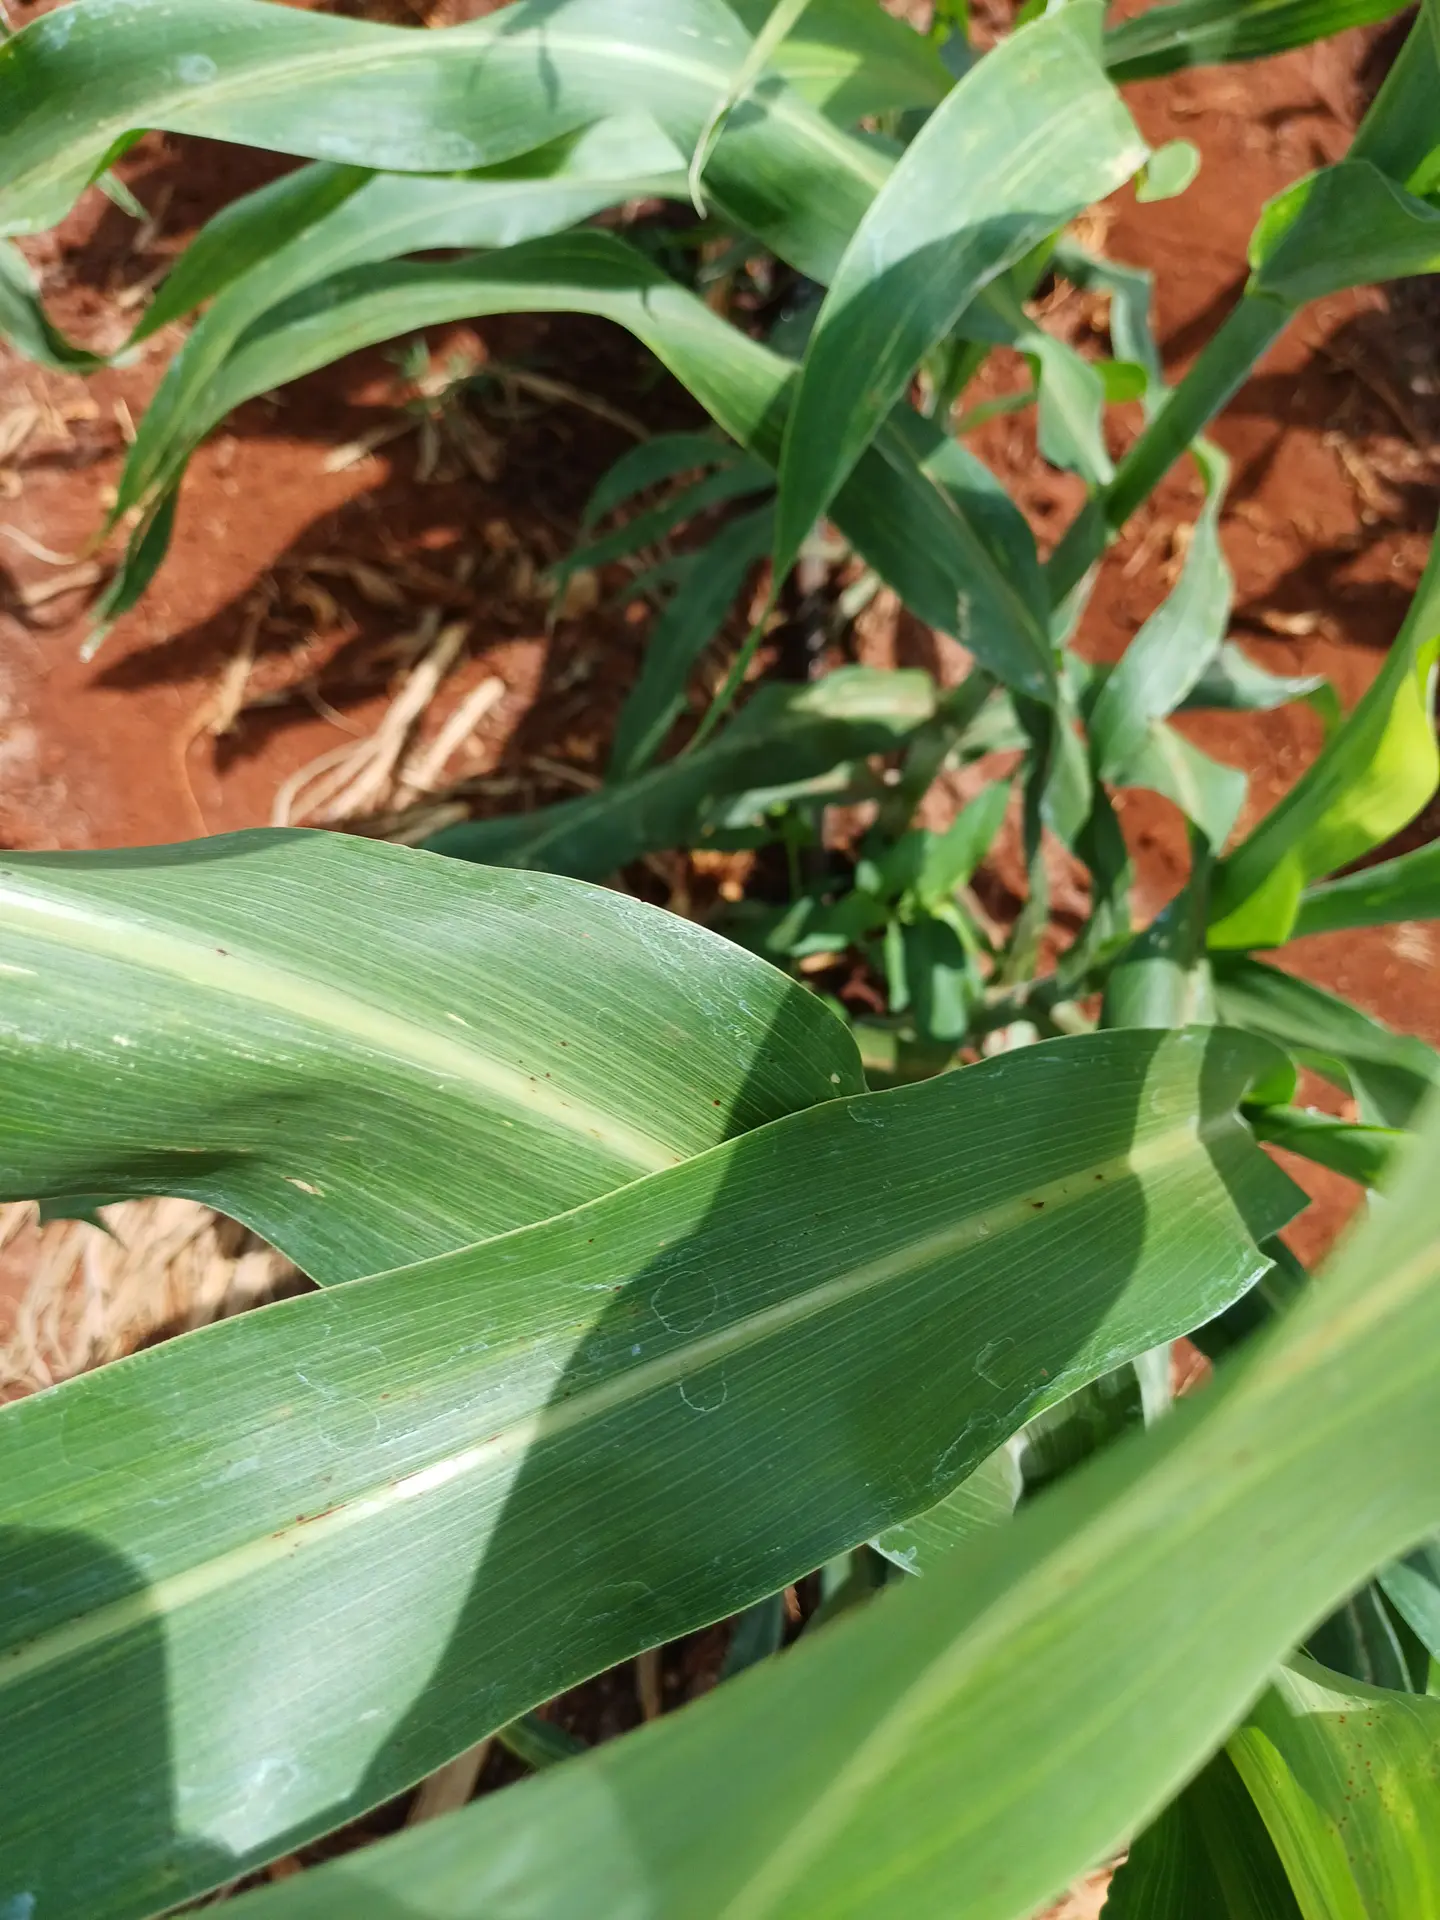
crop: sorghum
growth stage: vegetative
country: Kenya
